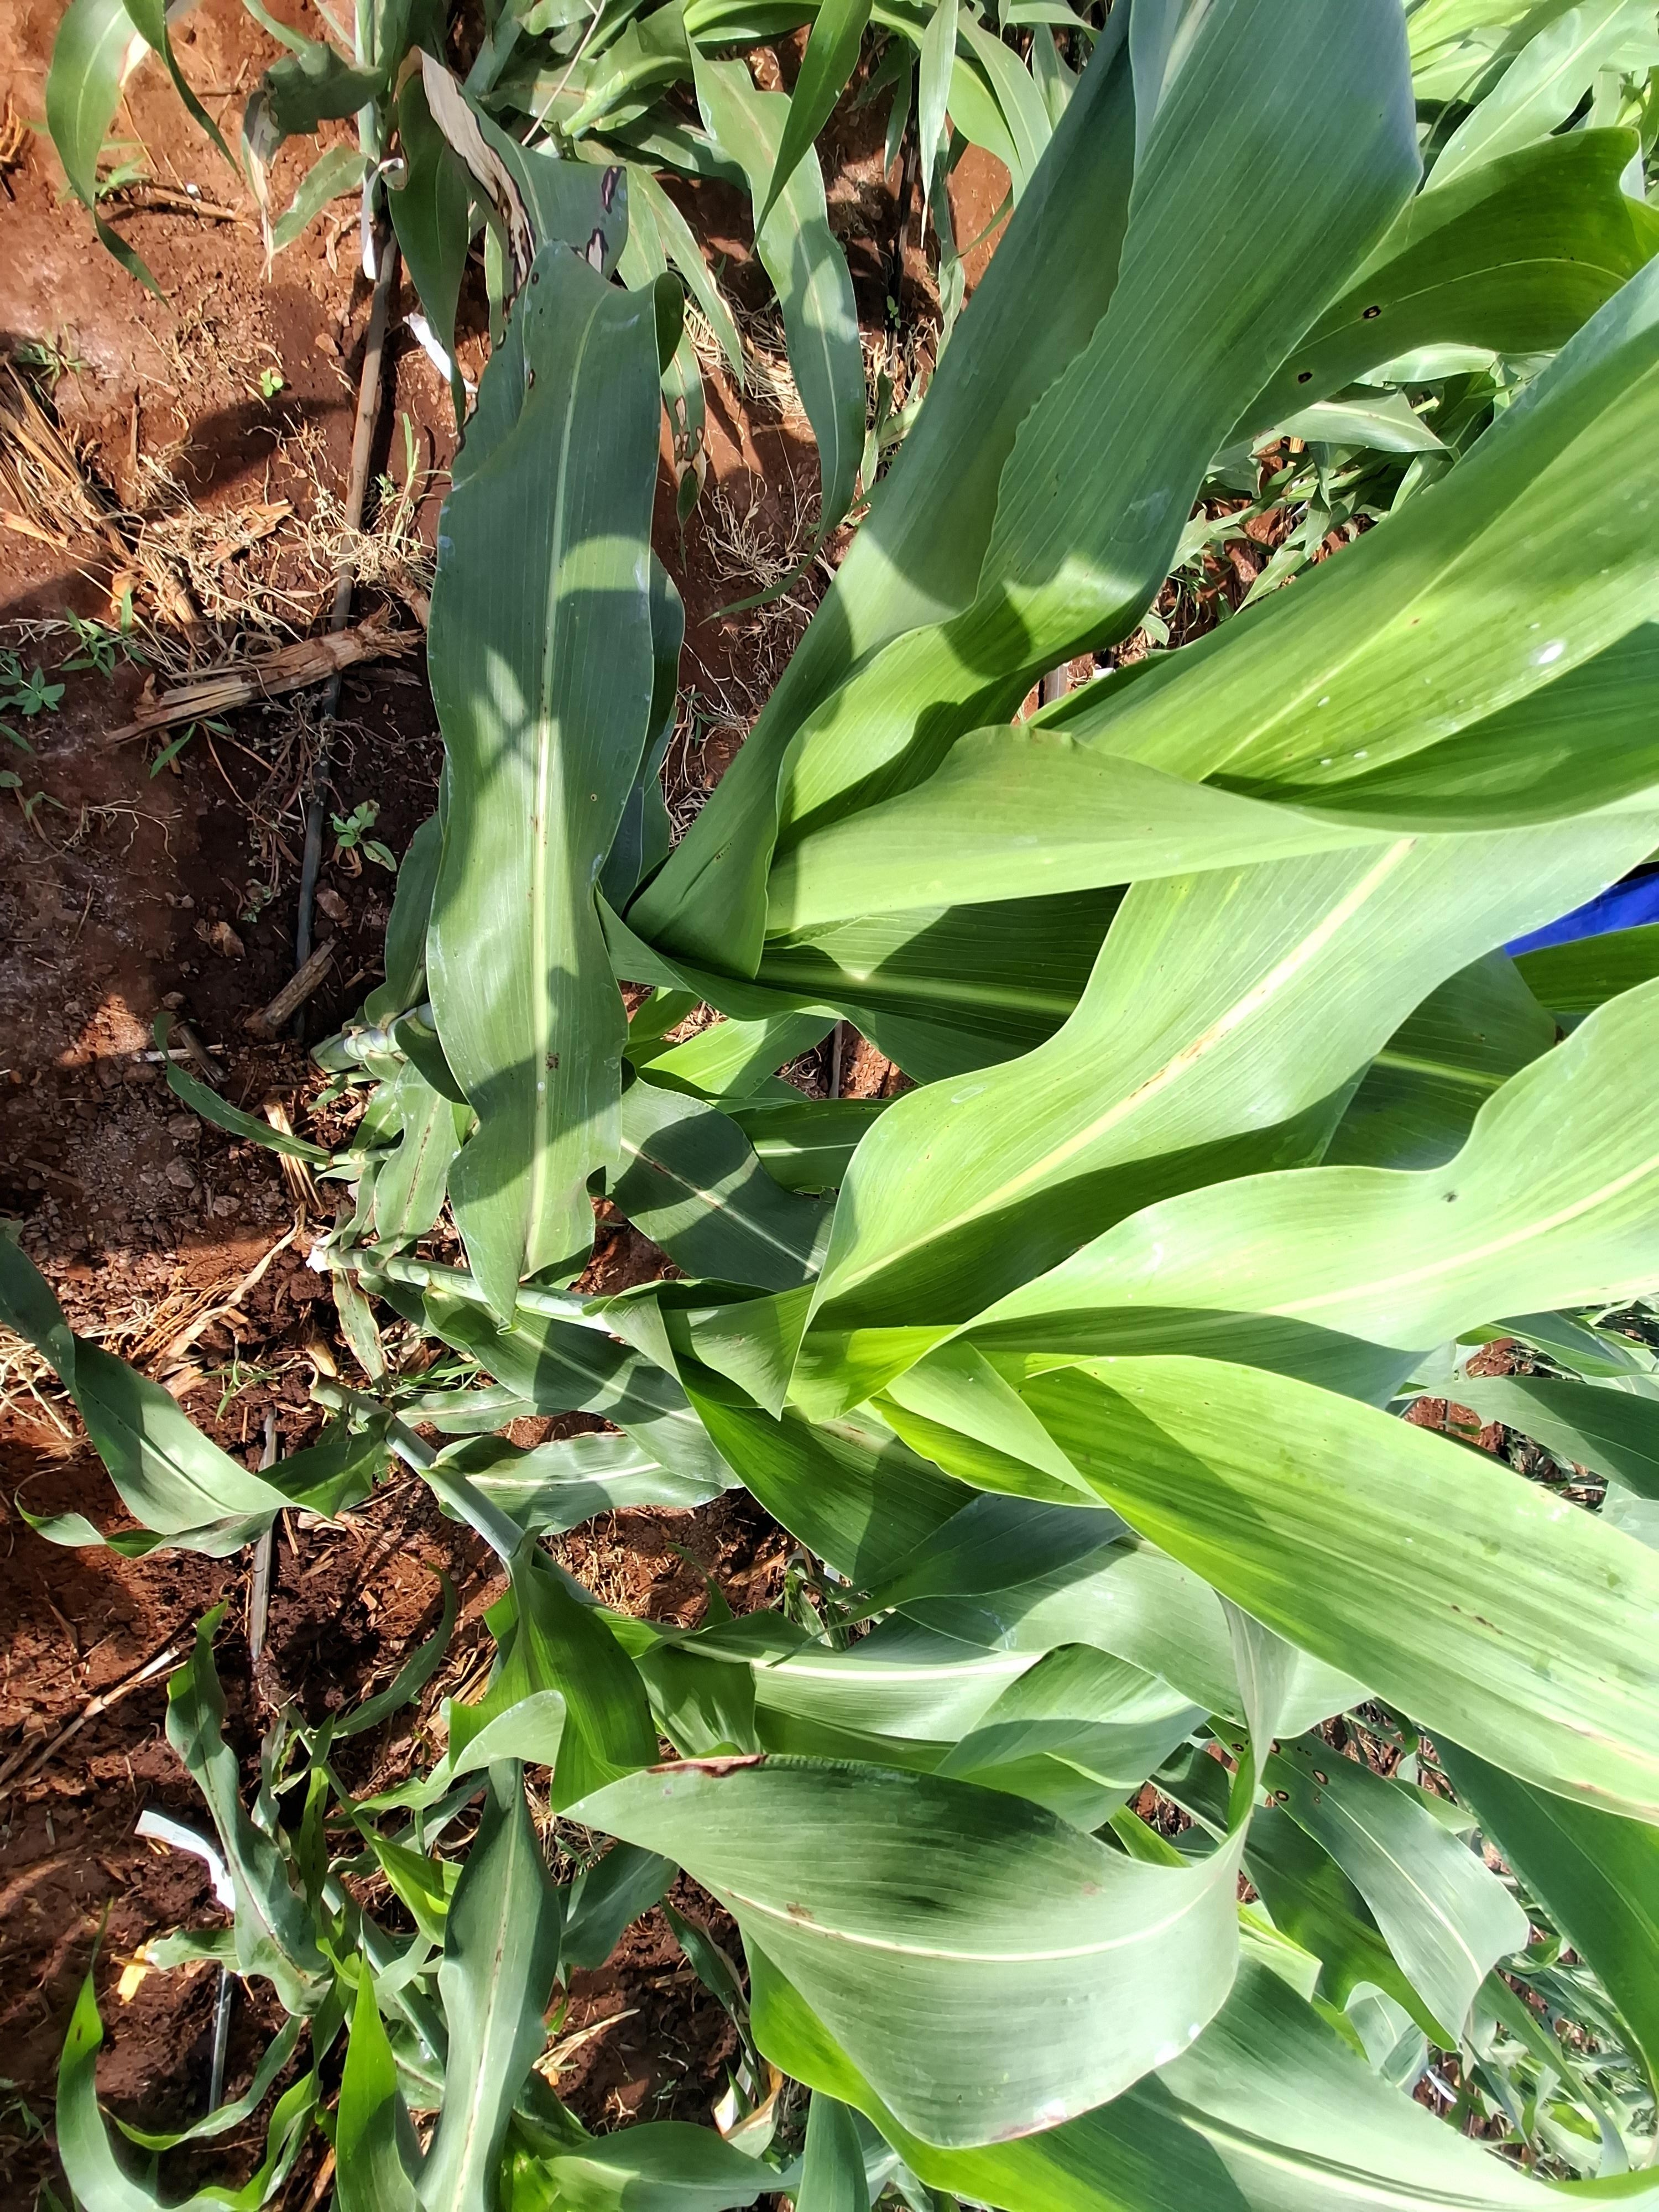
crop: sorghum
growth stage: vegetative
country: Kenya
